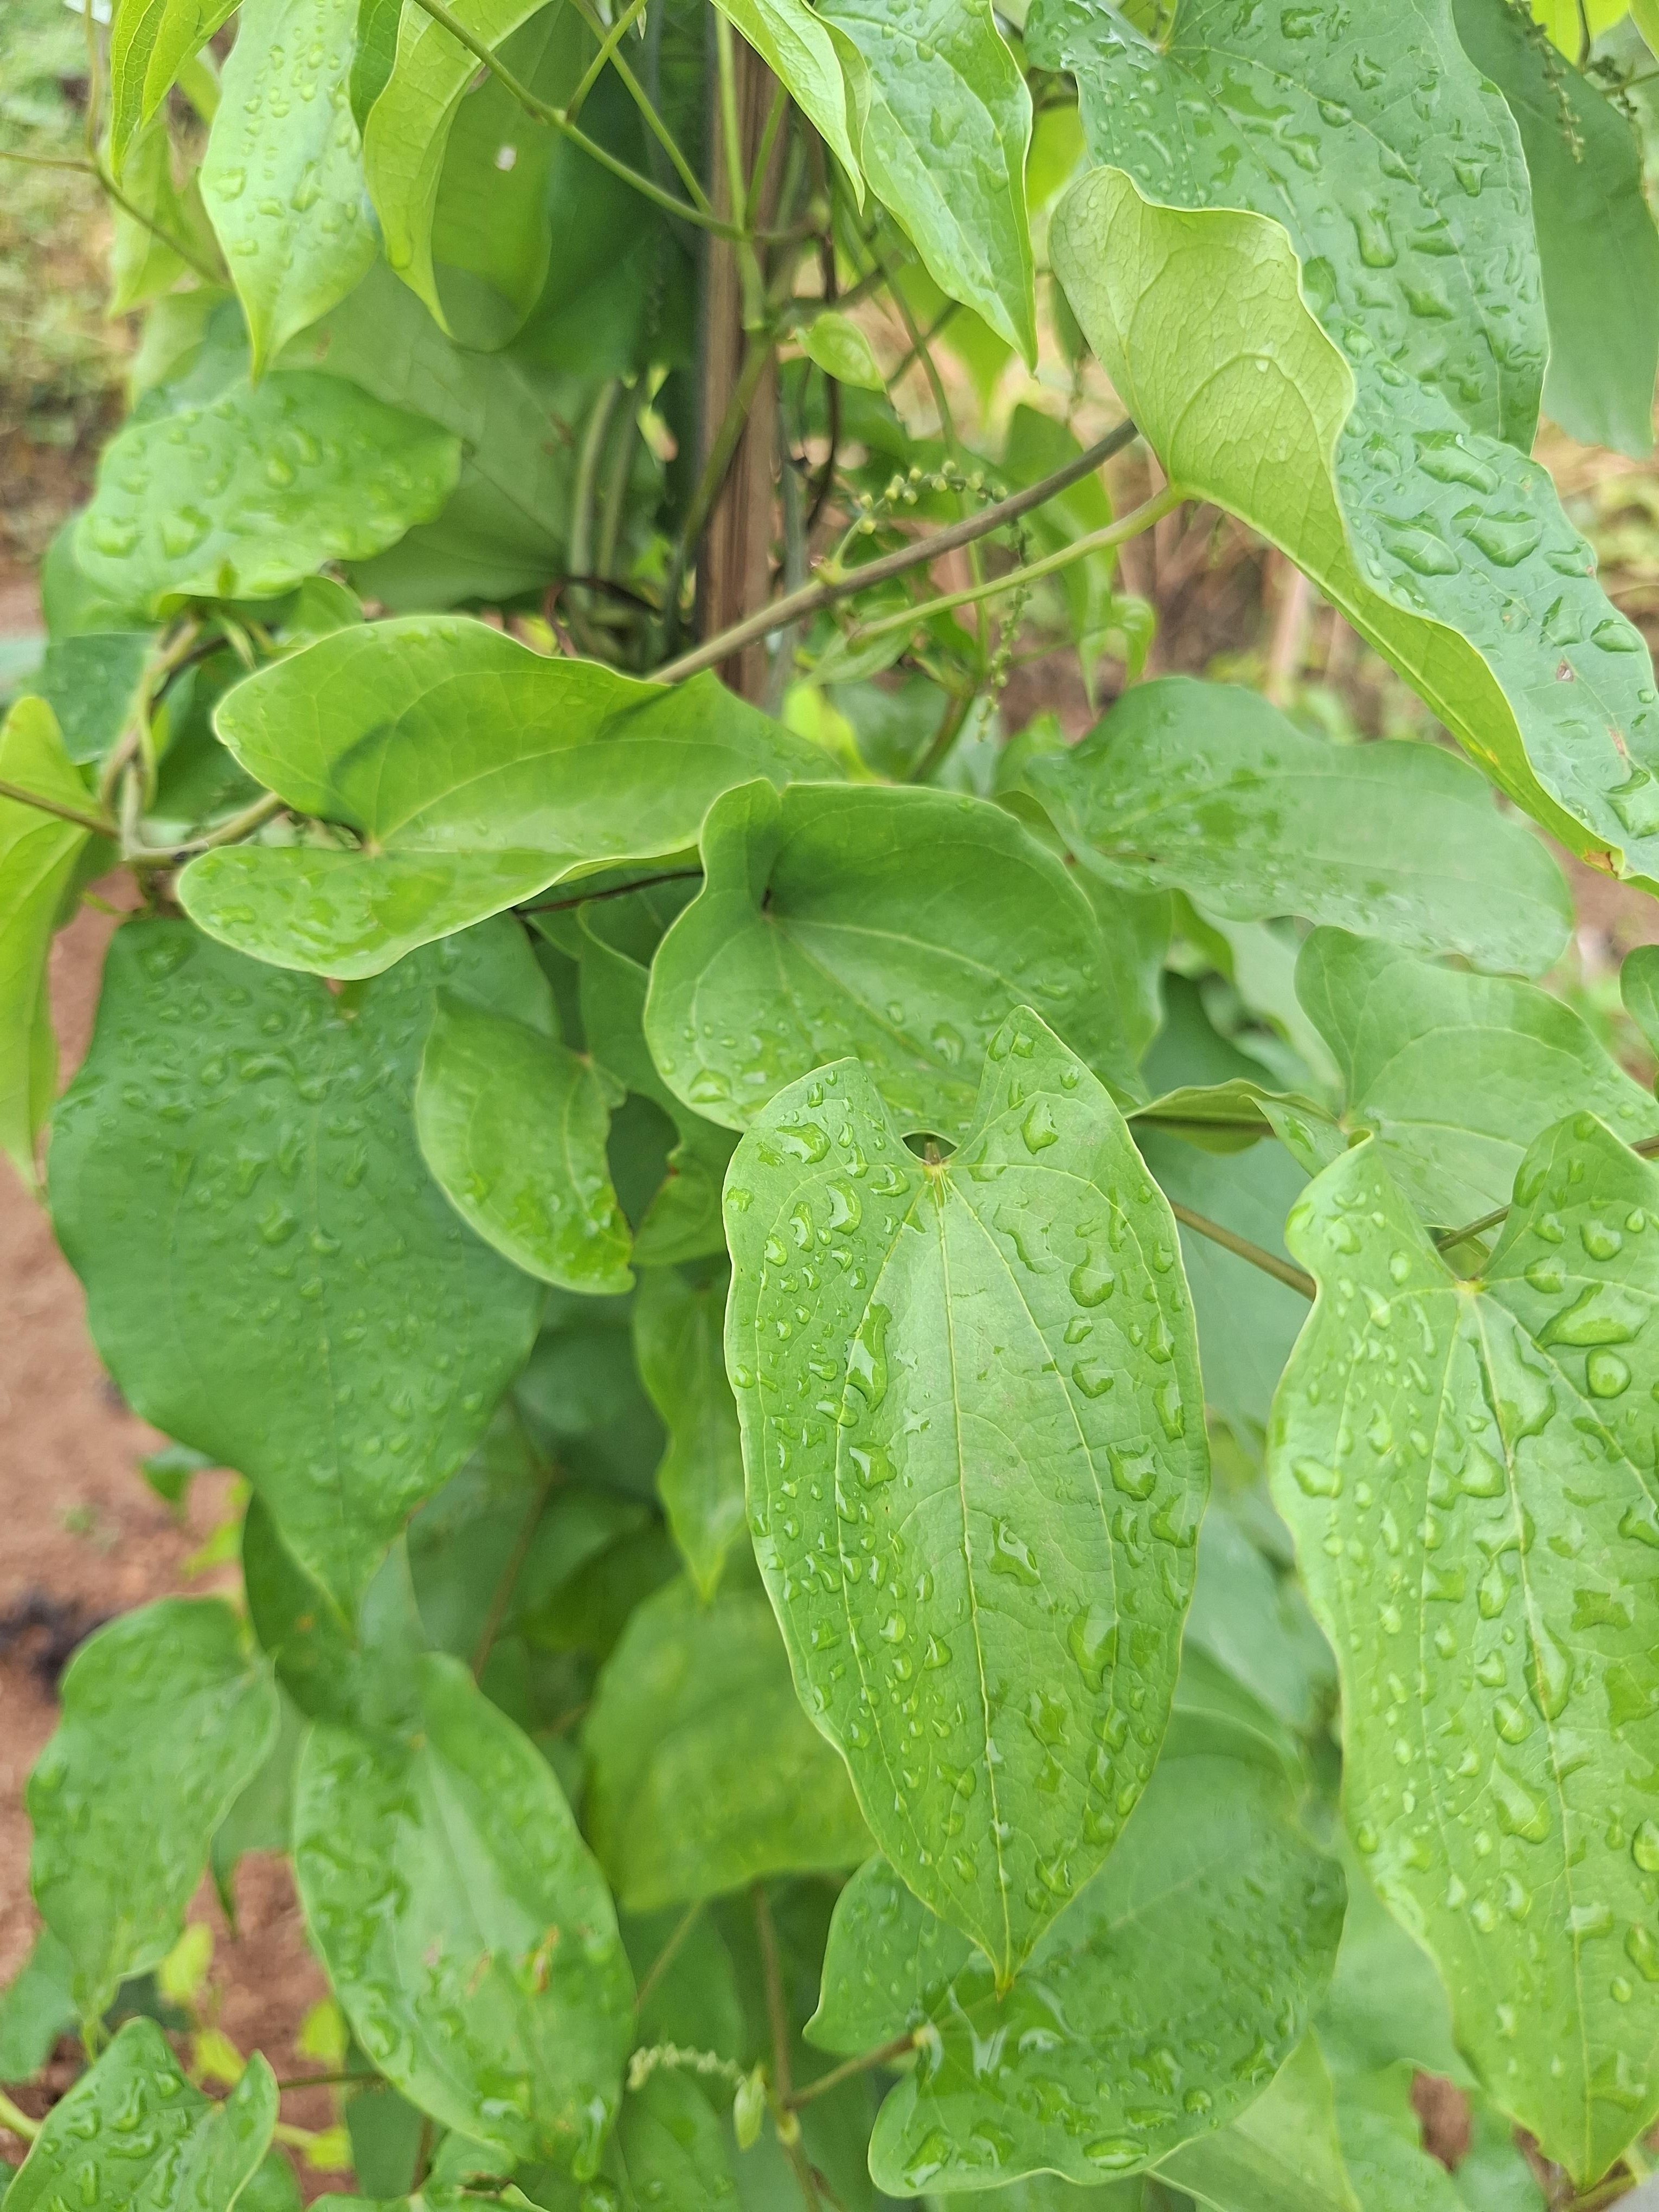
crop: yam
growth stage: vegetative
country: Nigeria
